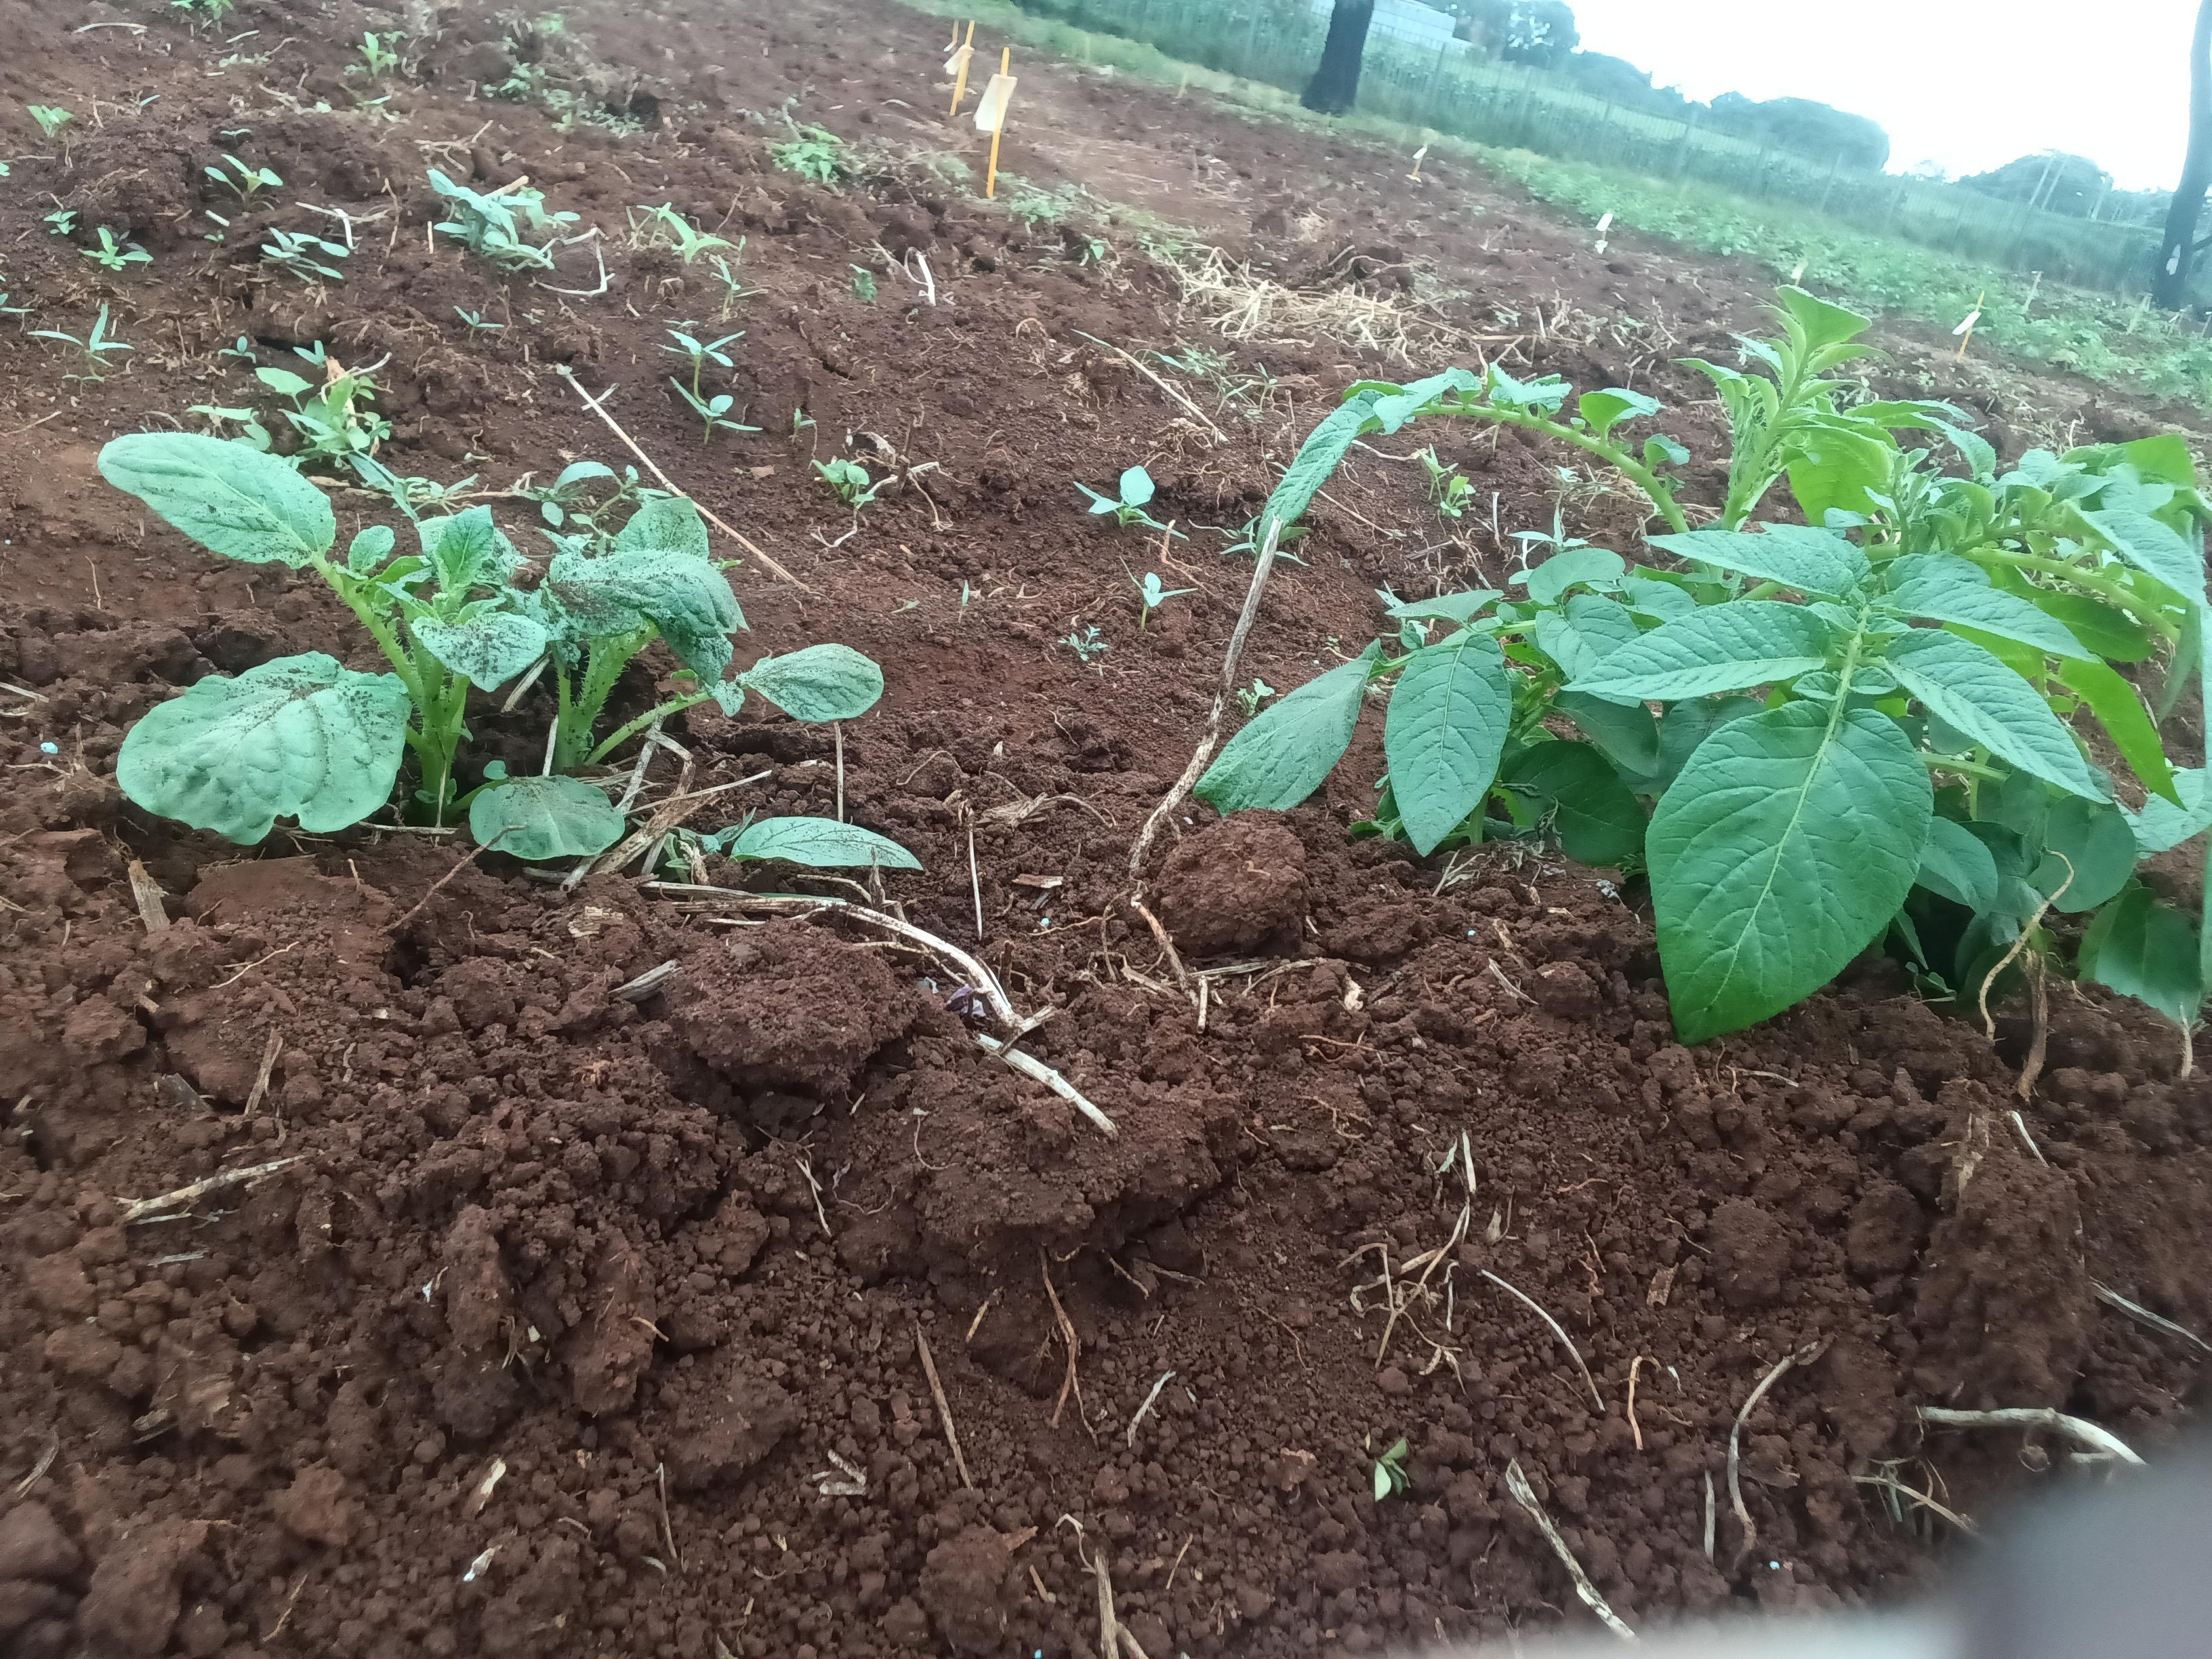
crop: potato
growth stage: emergence
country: Kenya
